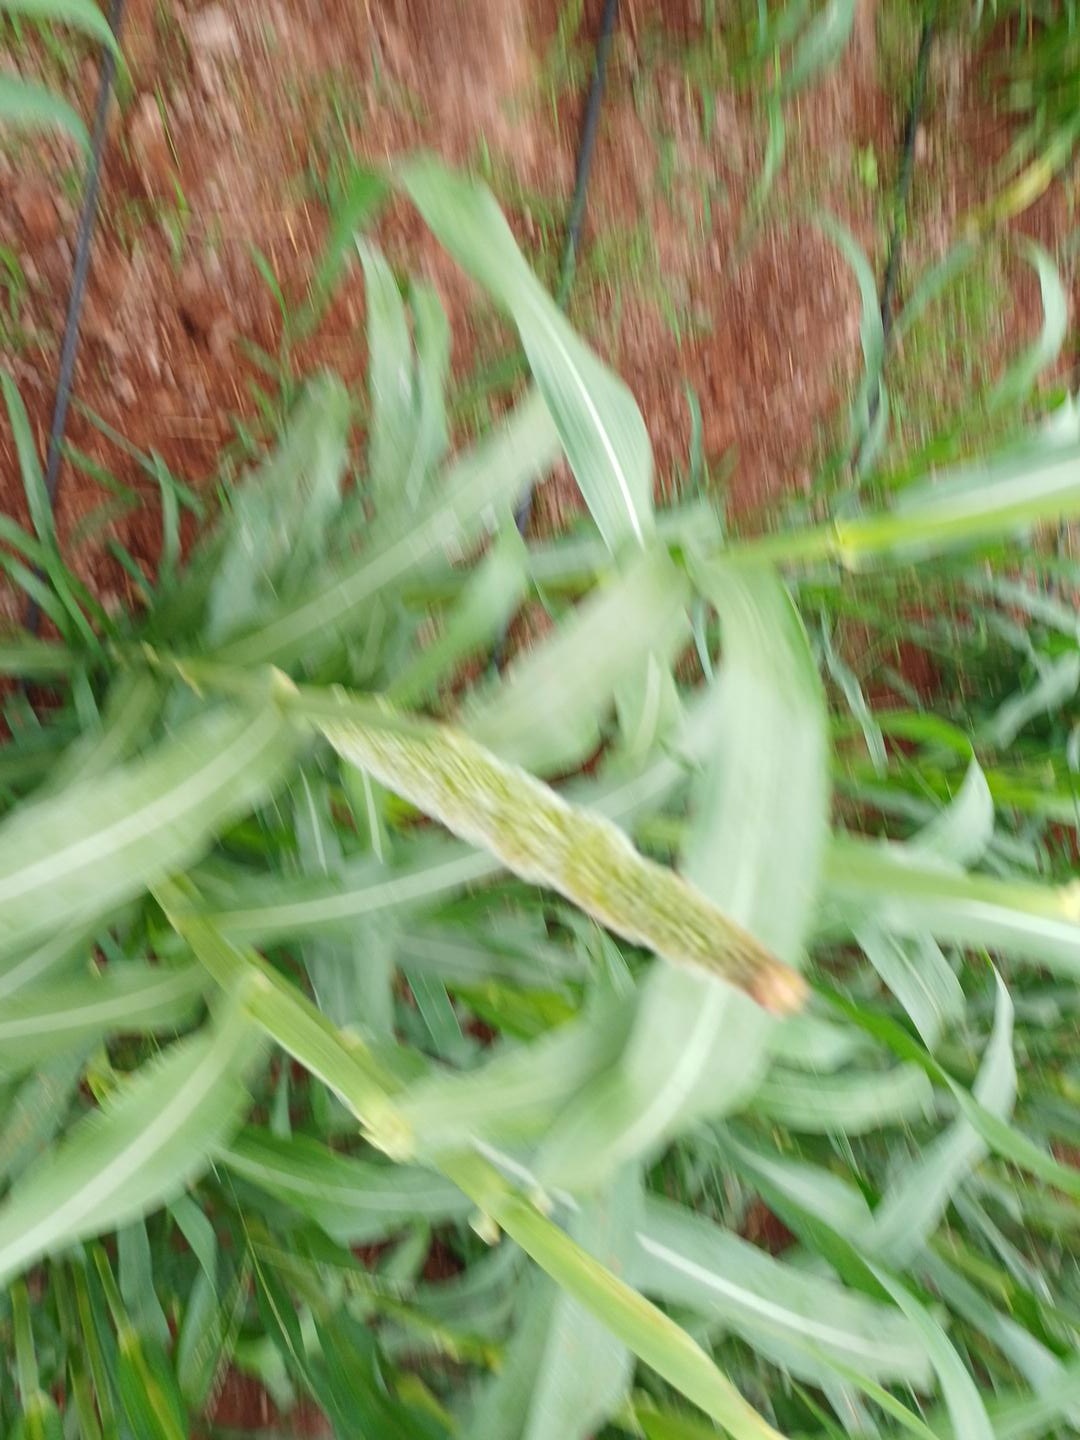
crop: pearl millet
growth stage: flowering
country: Kenya
